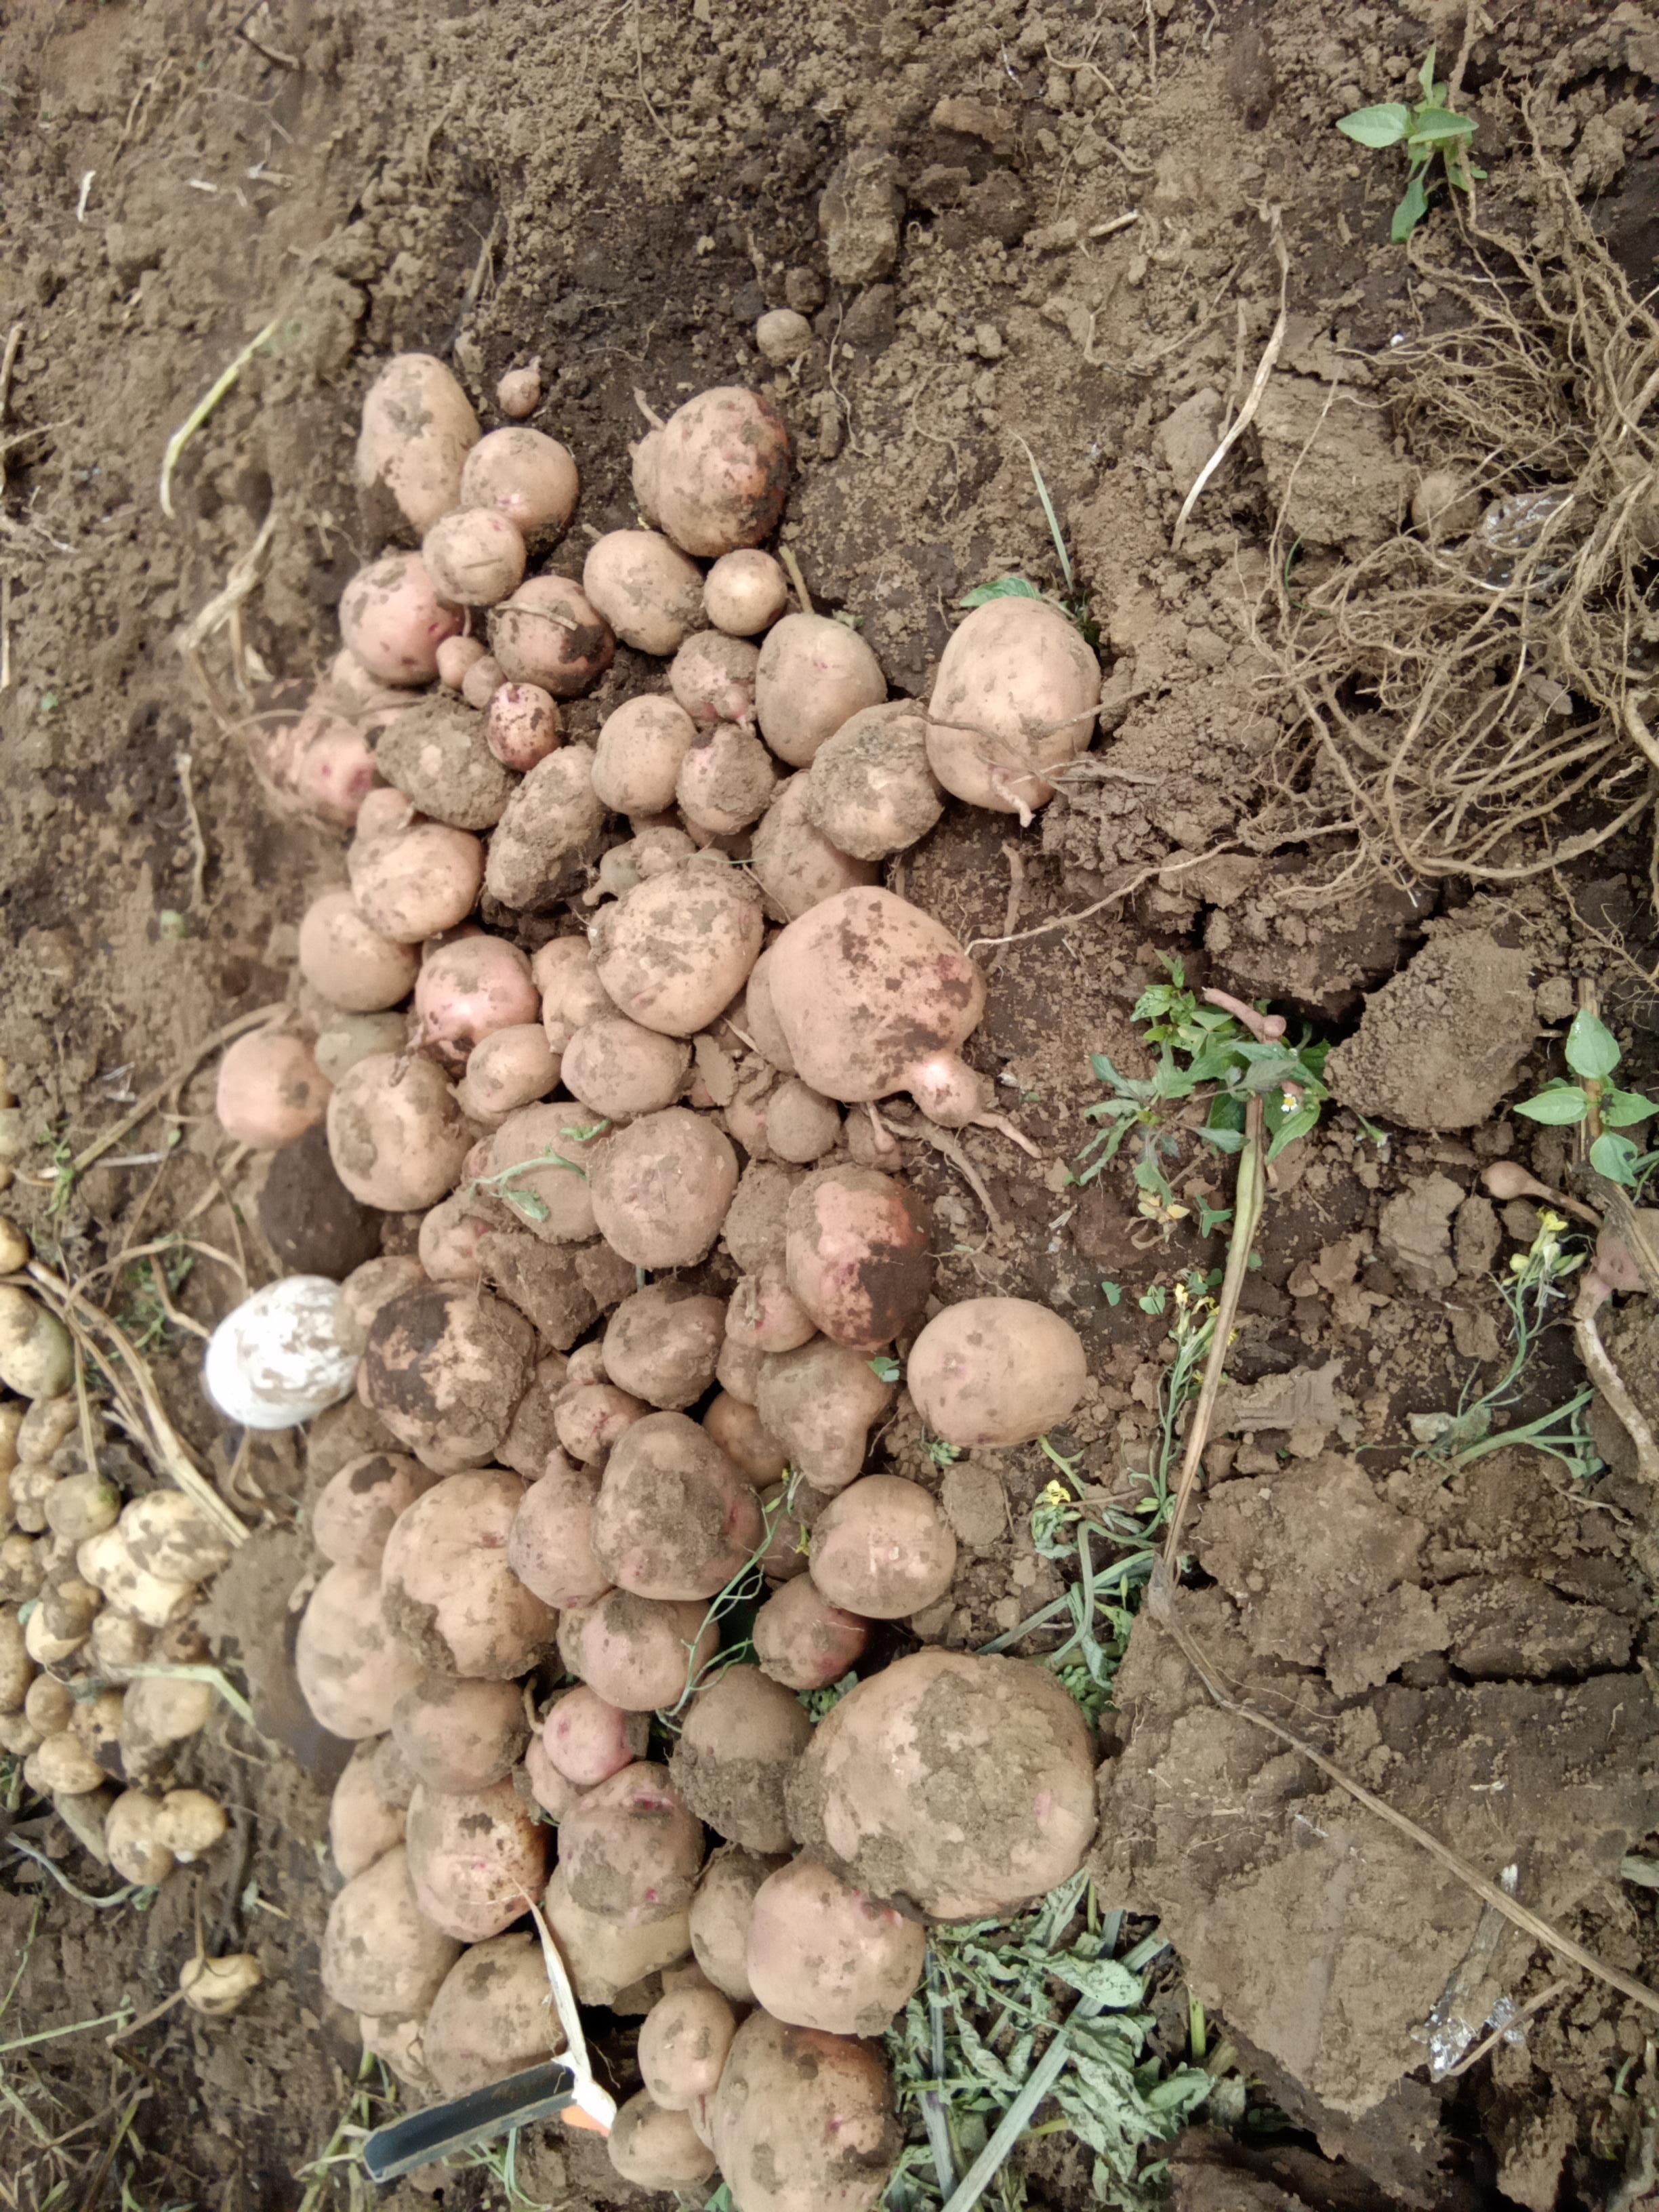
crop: potato
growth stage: harvest
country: Kenya
